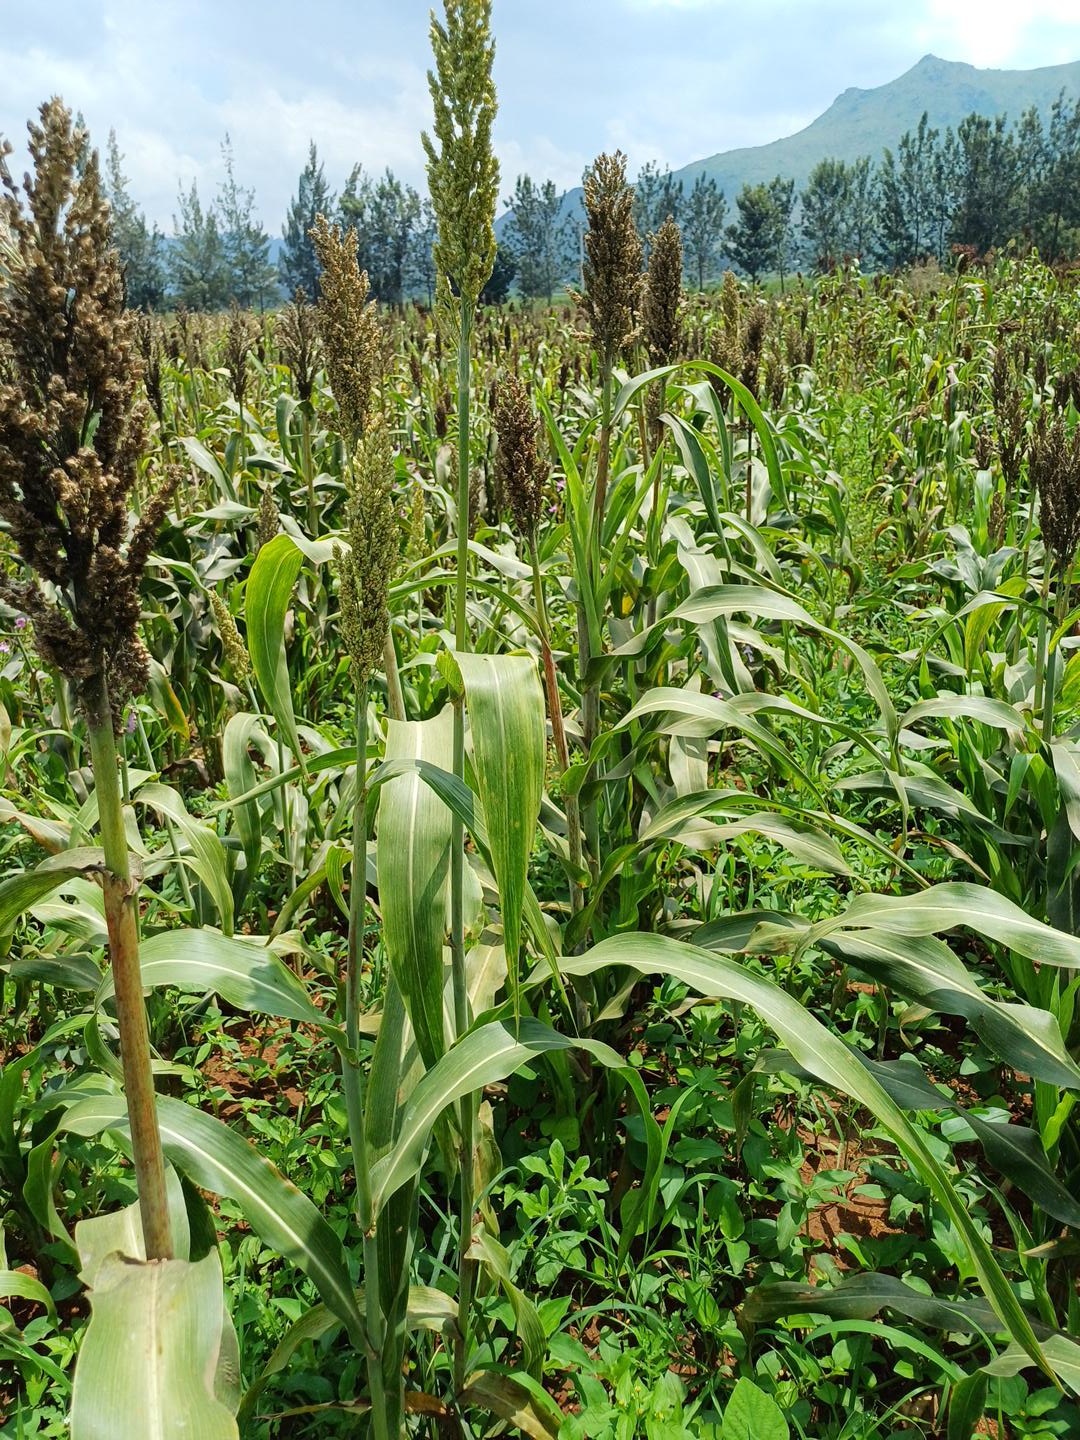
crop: sorghum
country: Kenya
